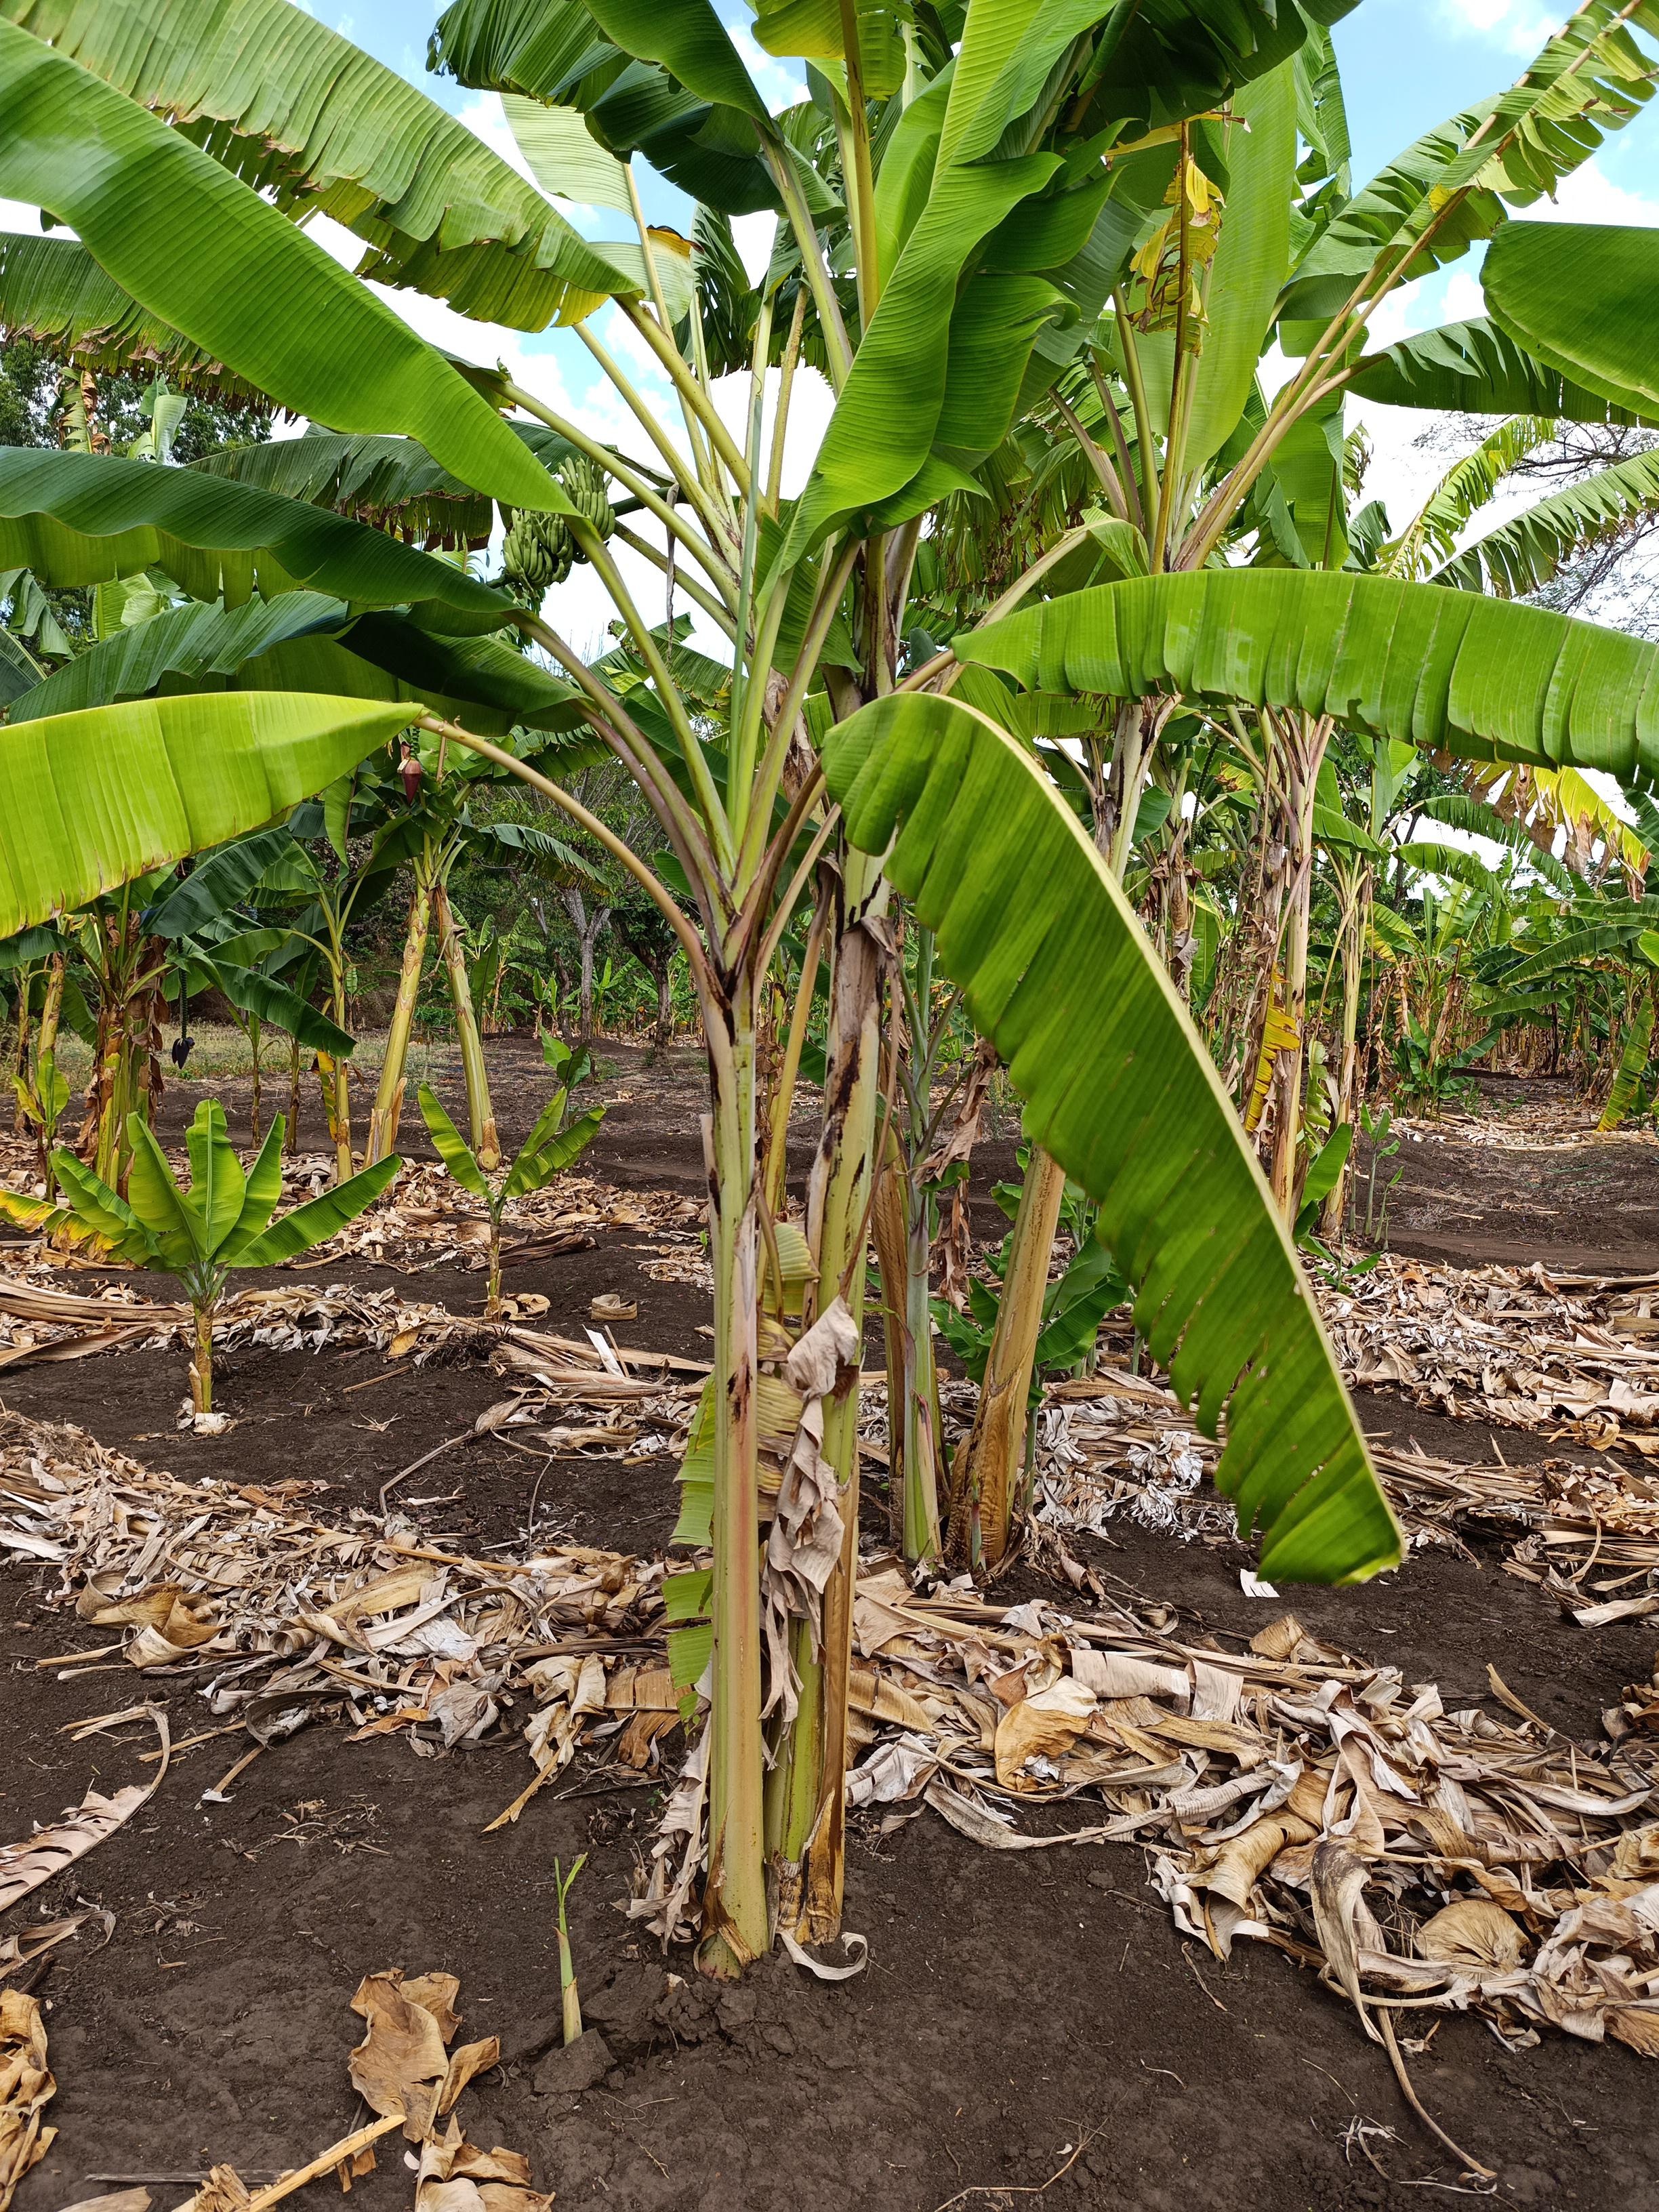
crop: banana
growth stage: vegetative
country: Tanzania
